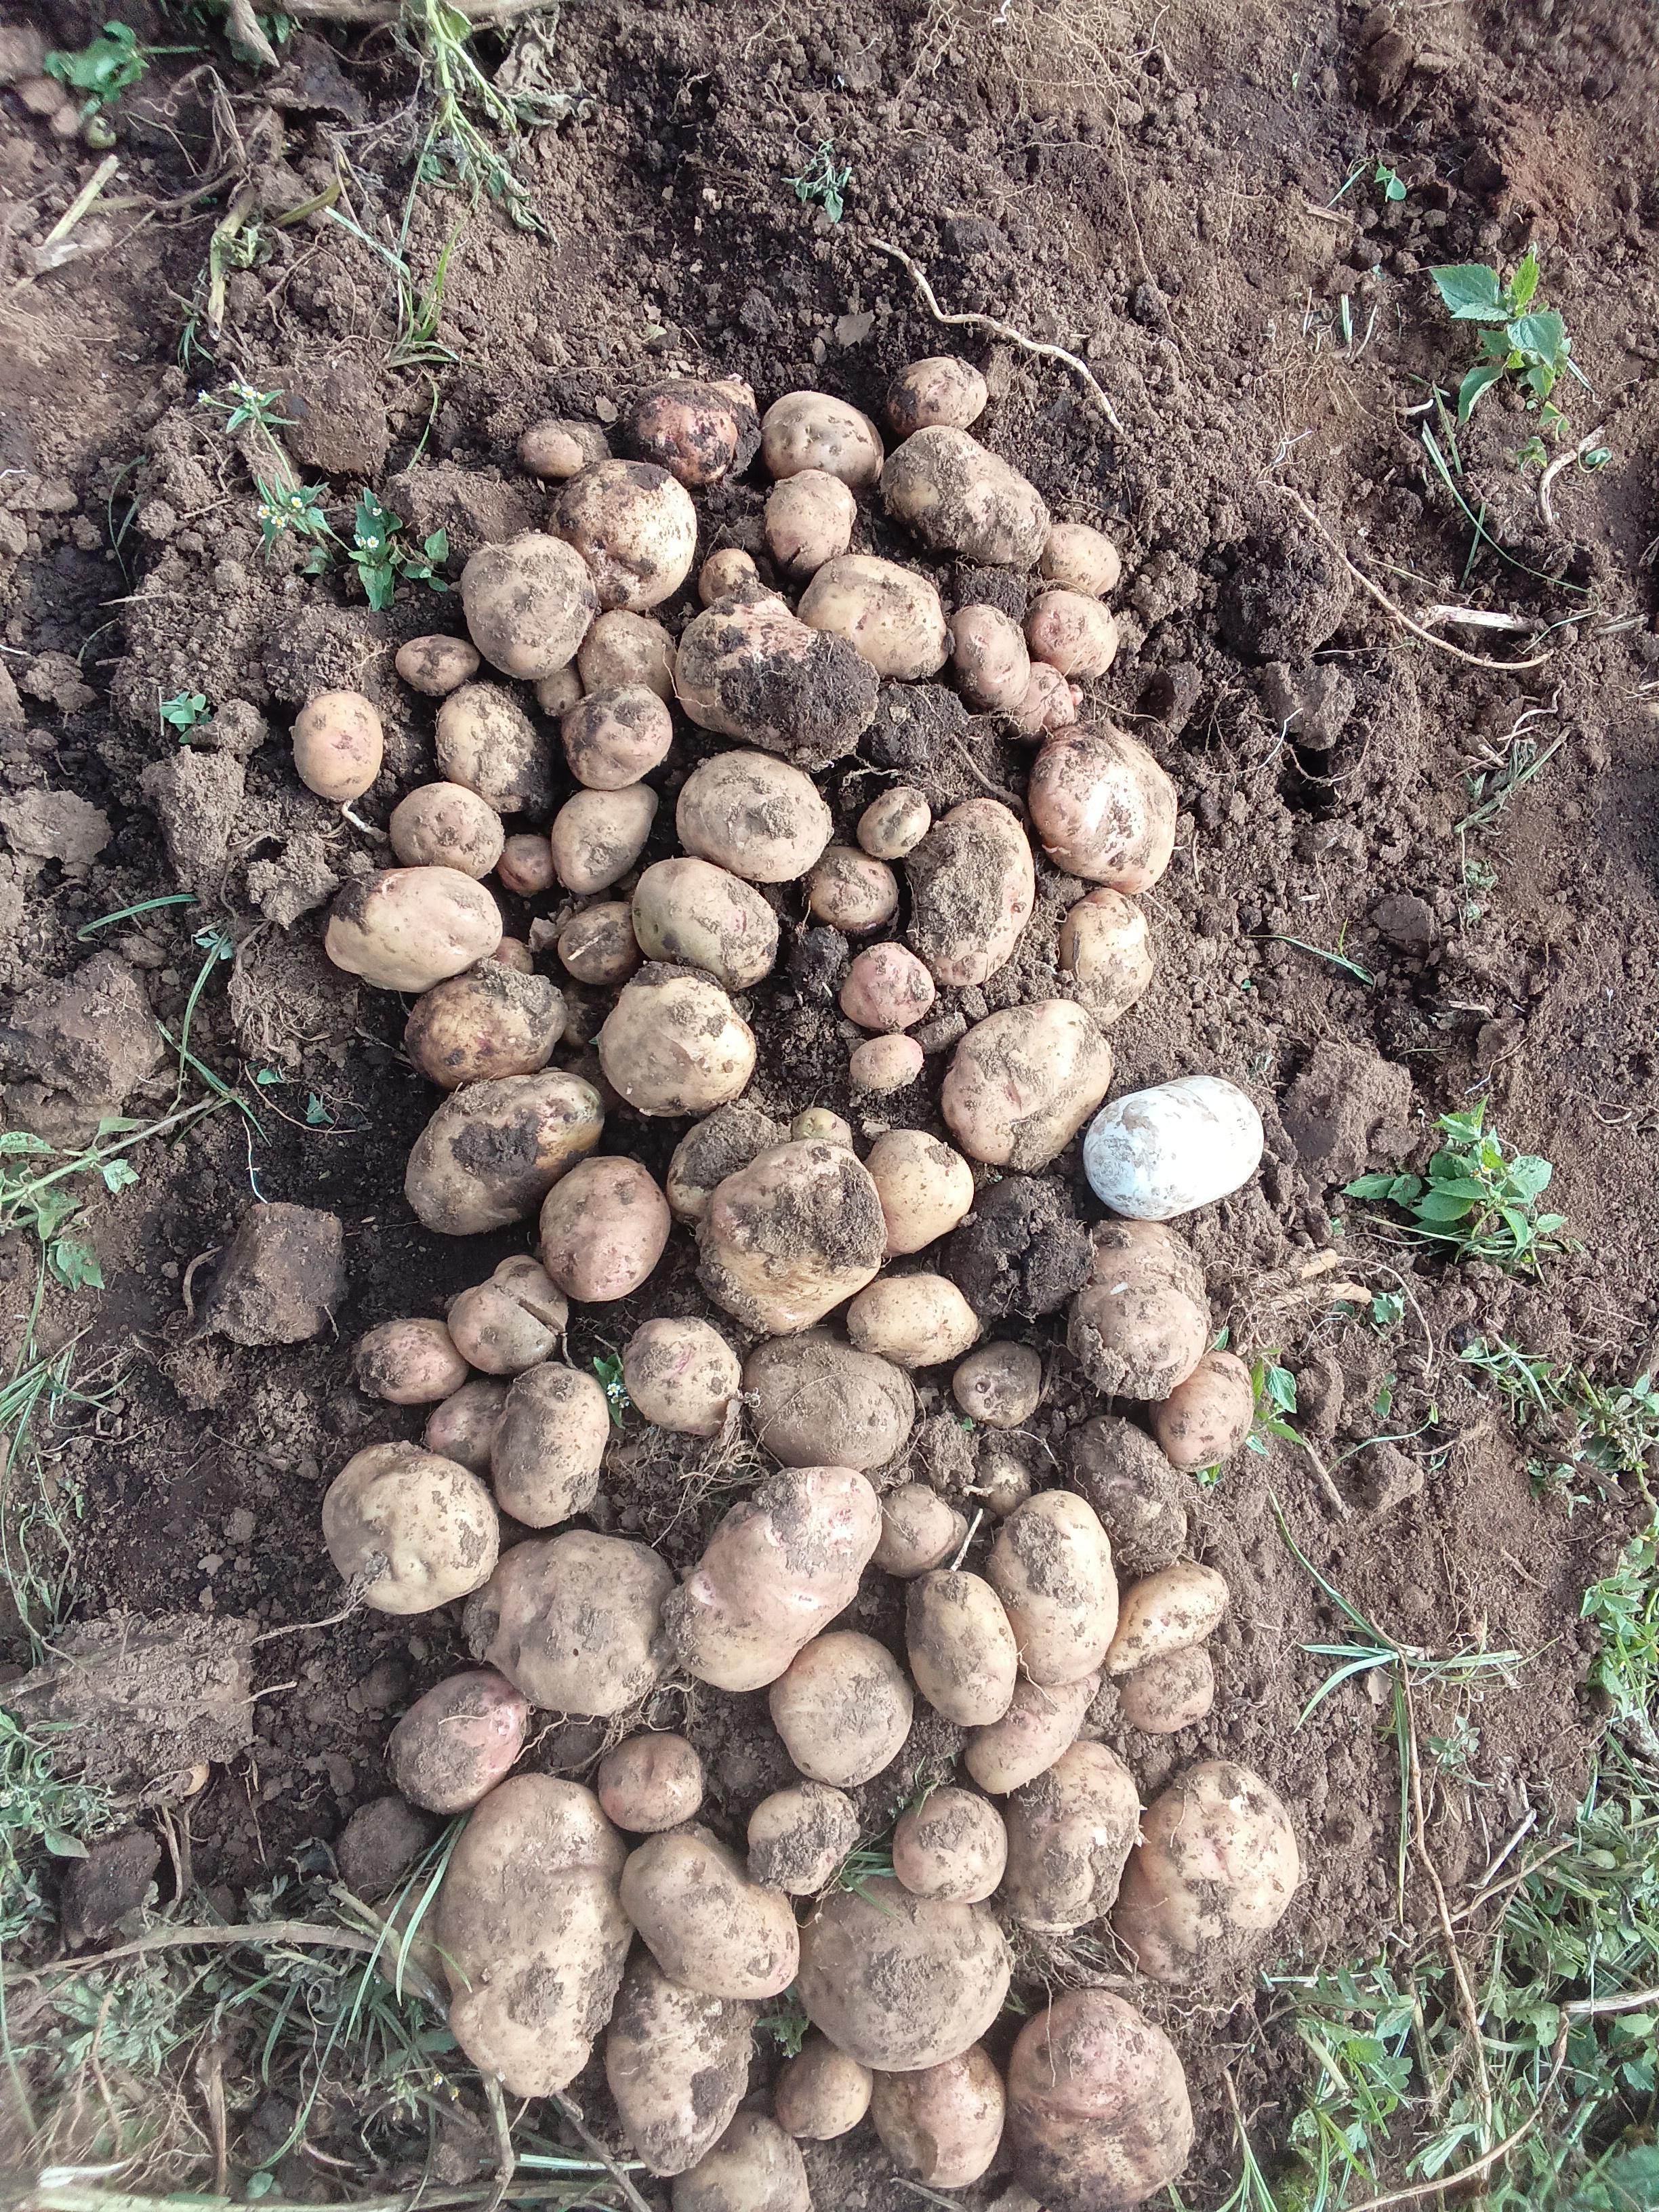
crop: potato
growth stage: harvest
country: Kenya
